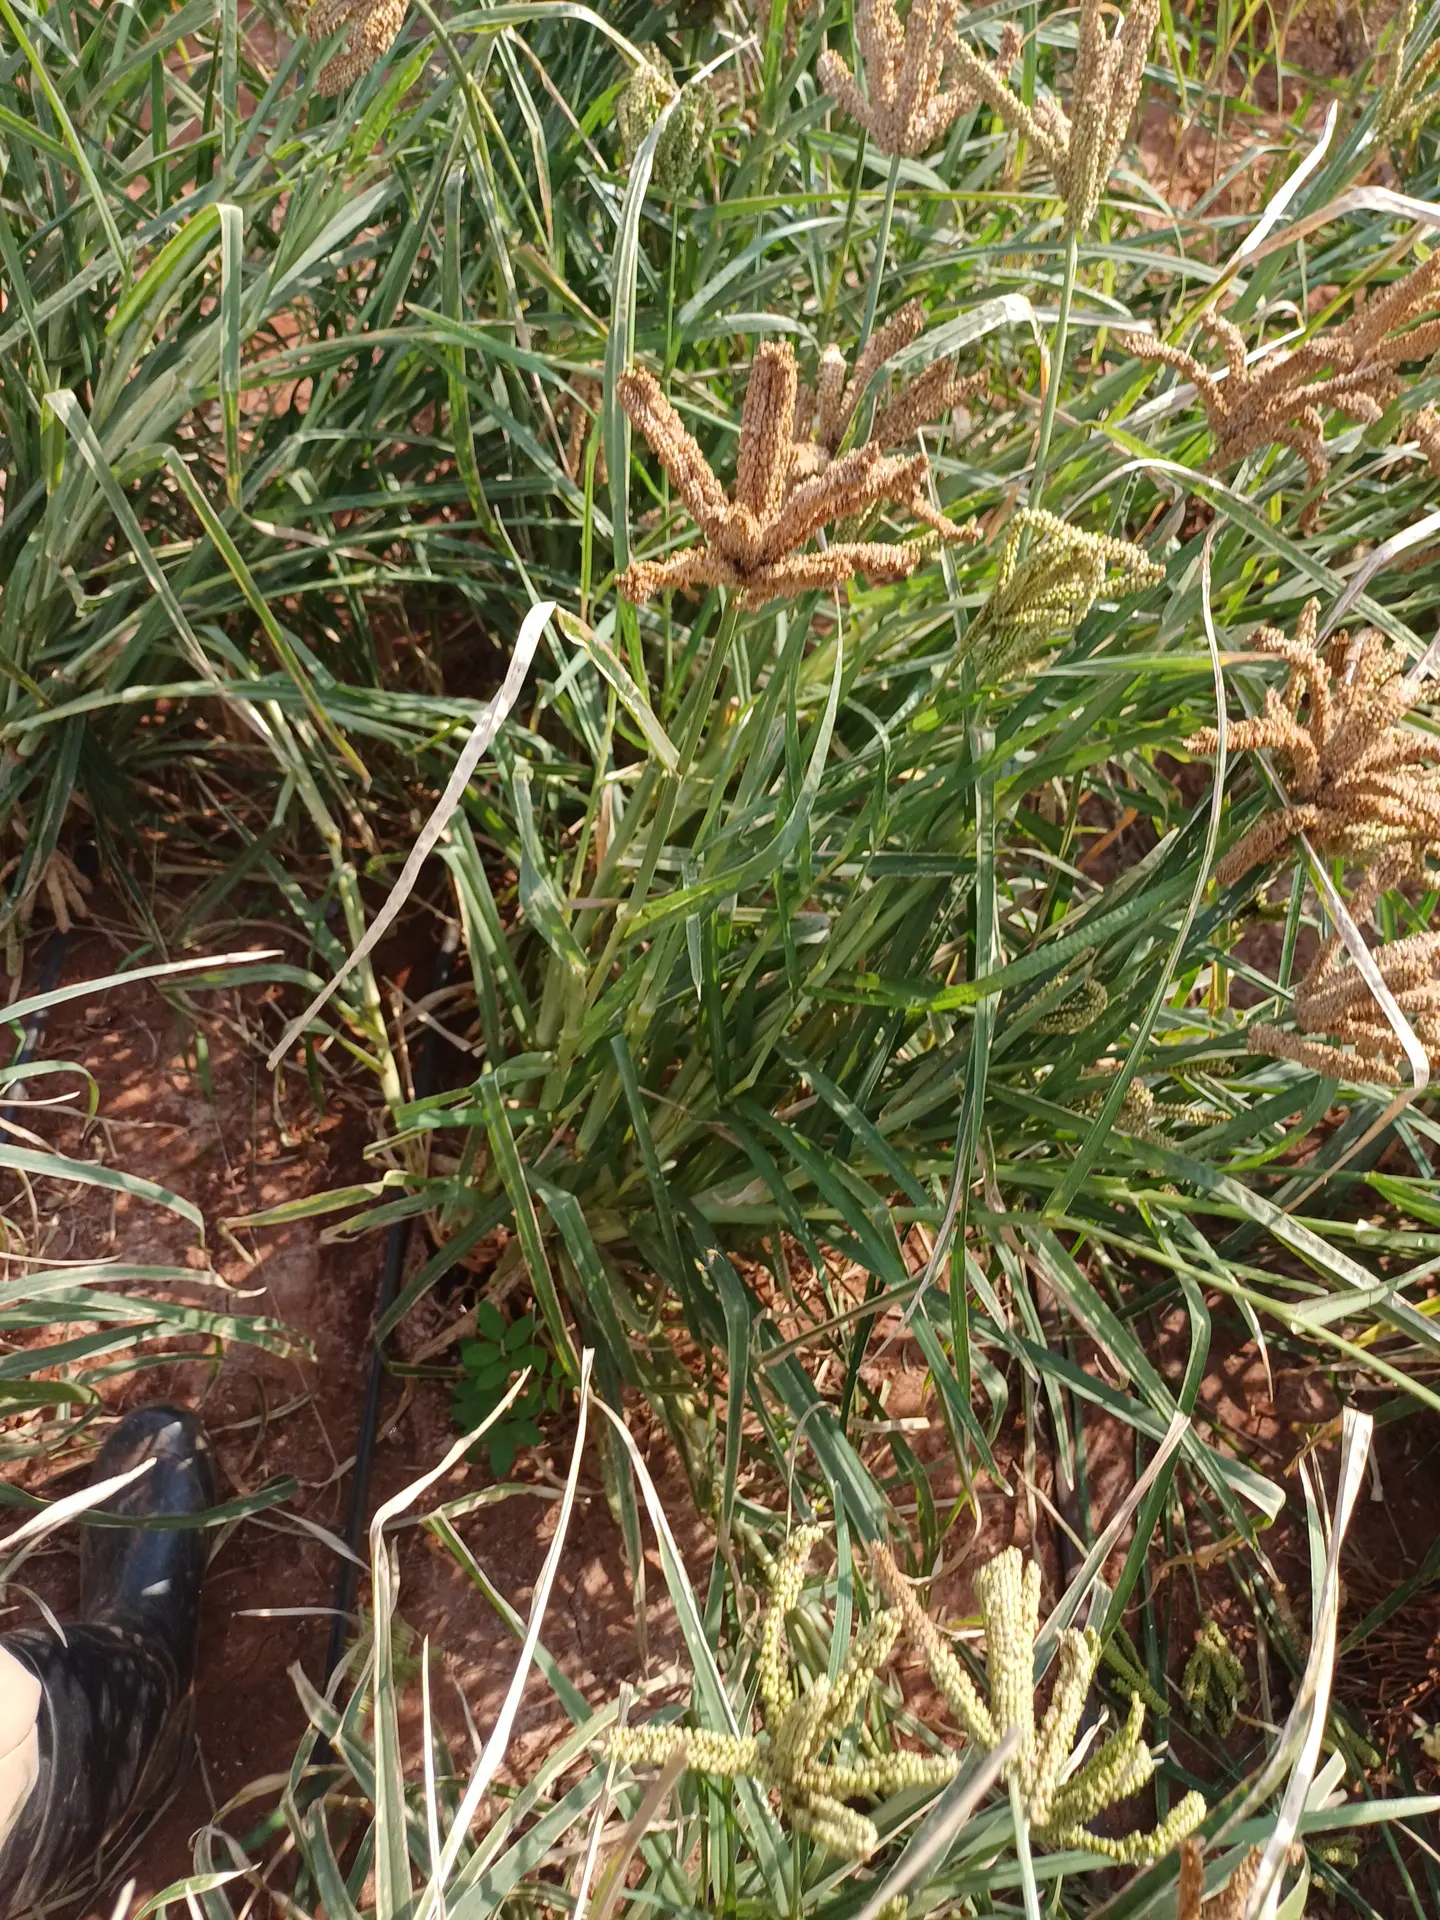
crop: finger millet
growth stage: maturity
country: Kenya
